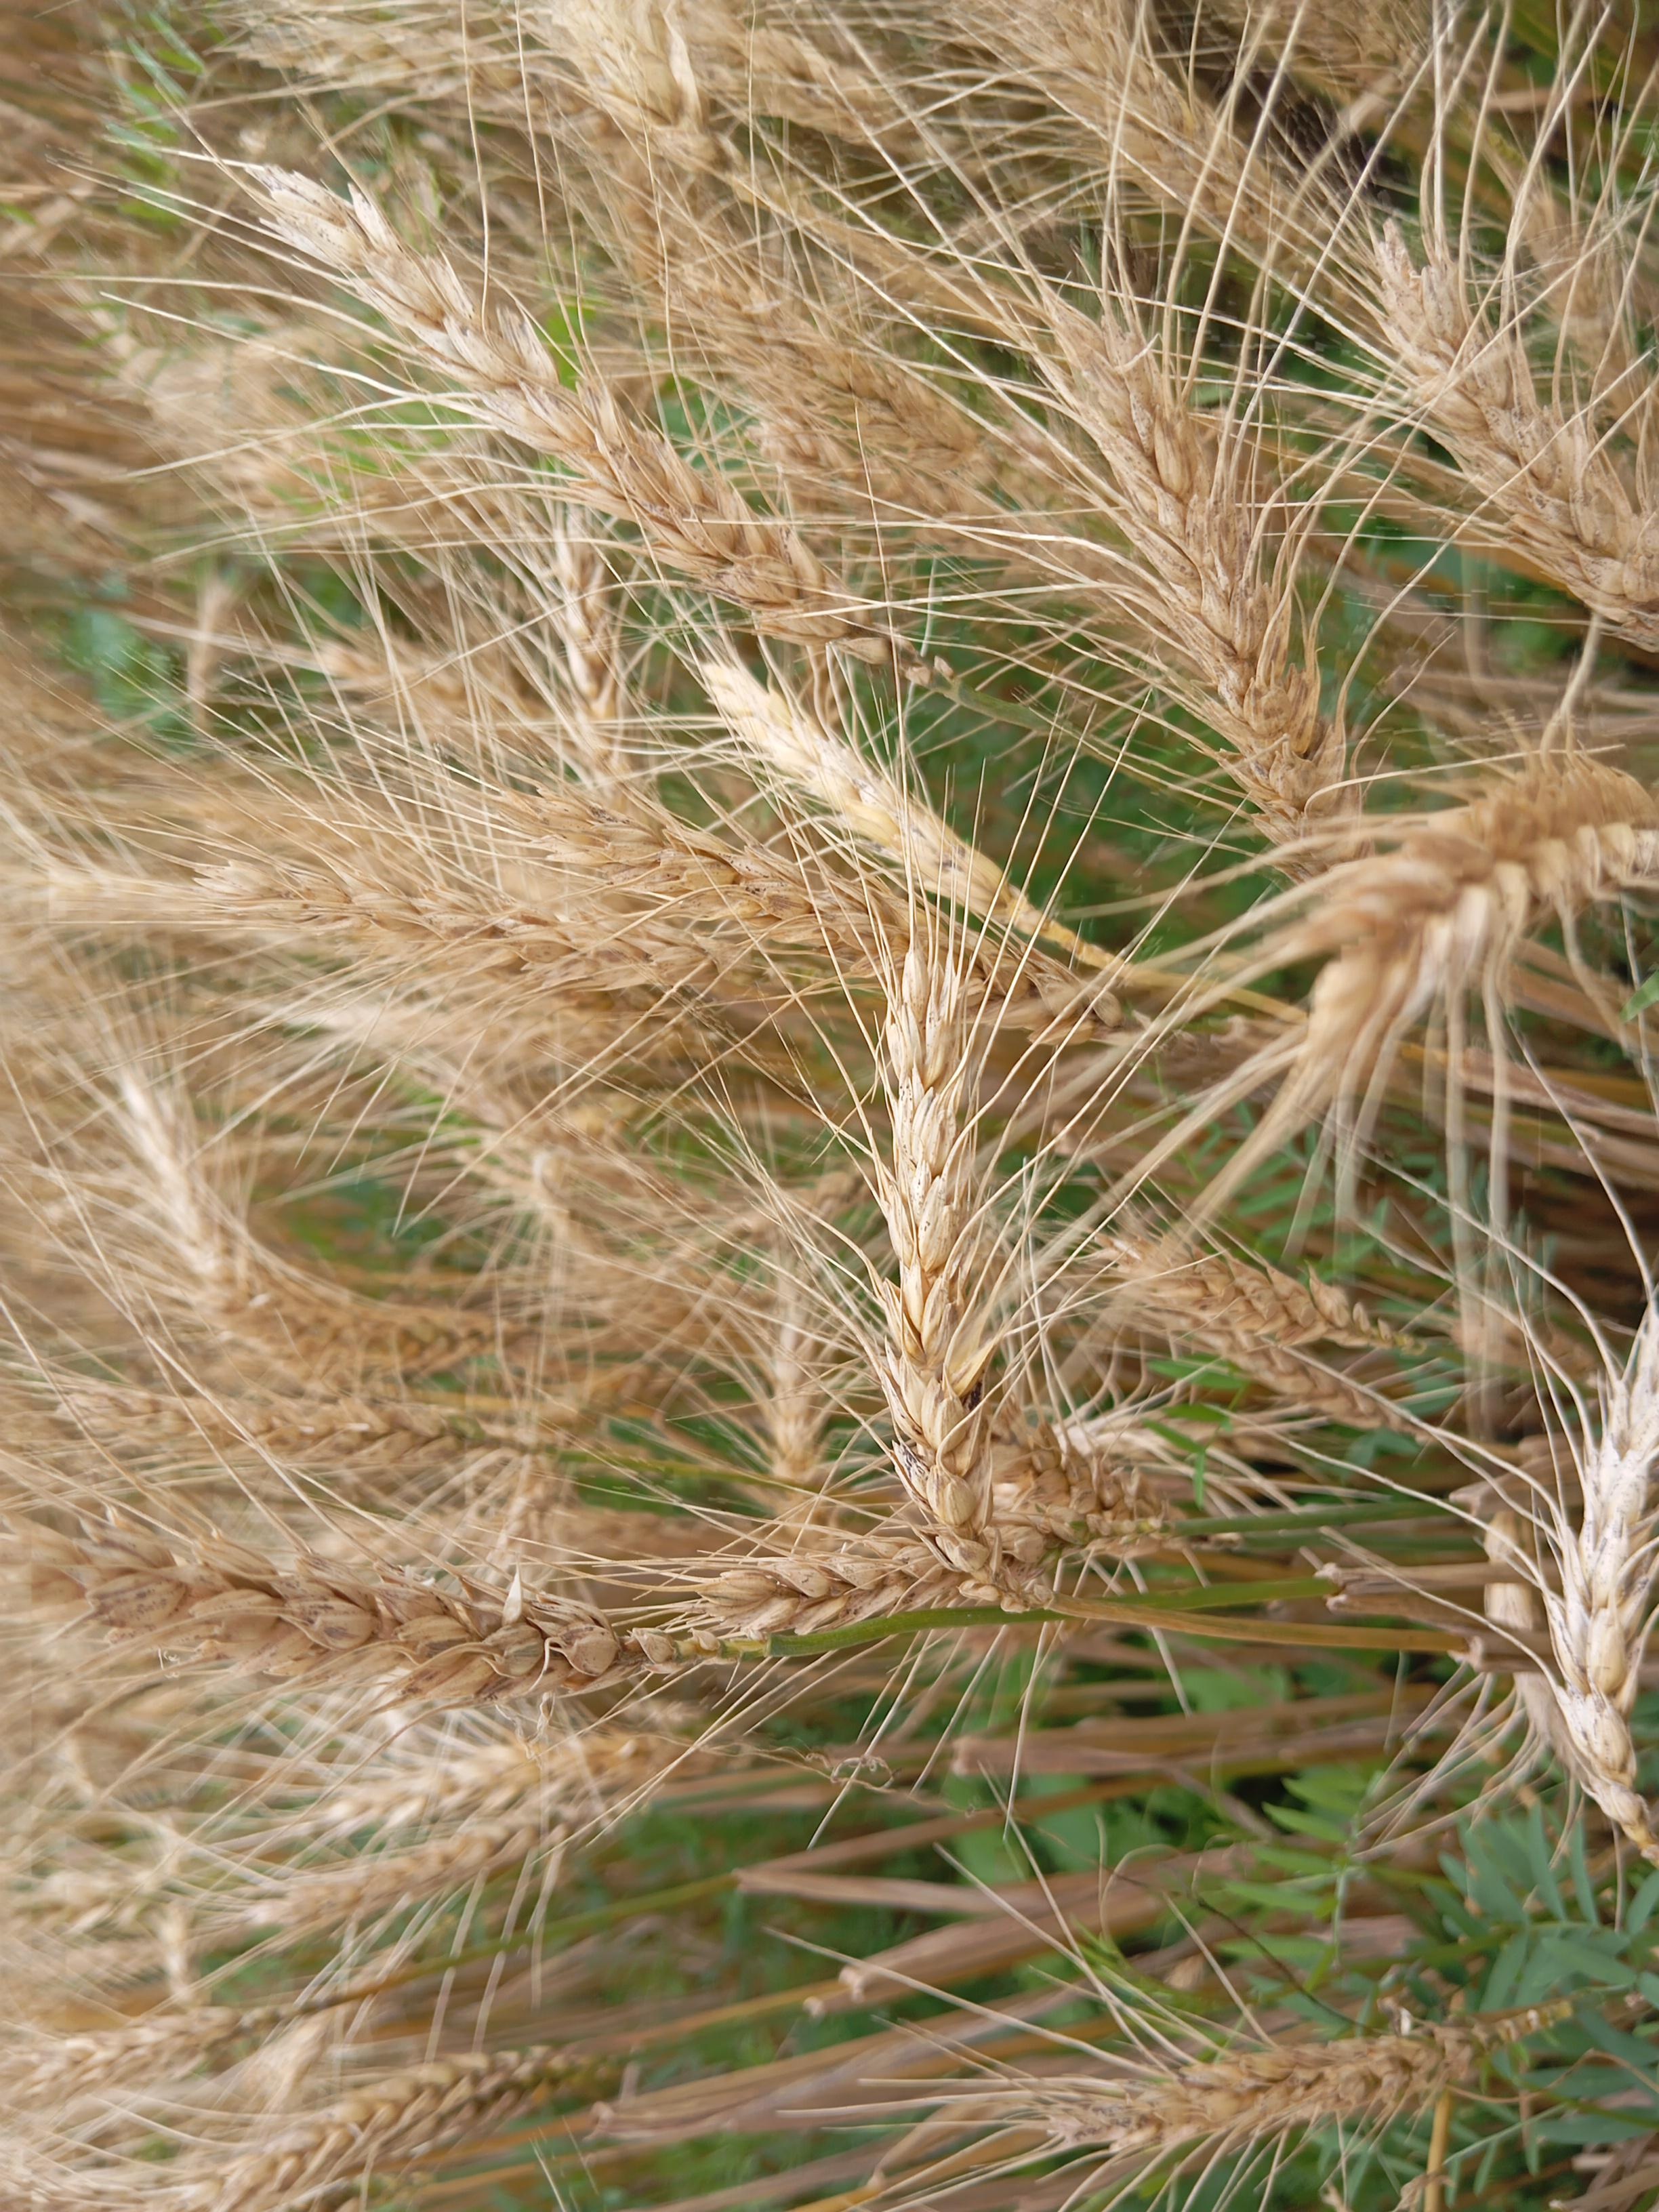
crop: wheat
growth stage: maturity
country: Kenya
